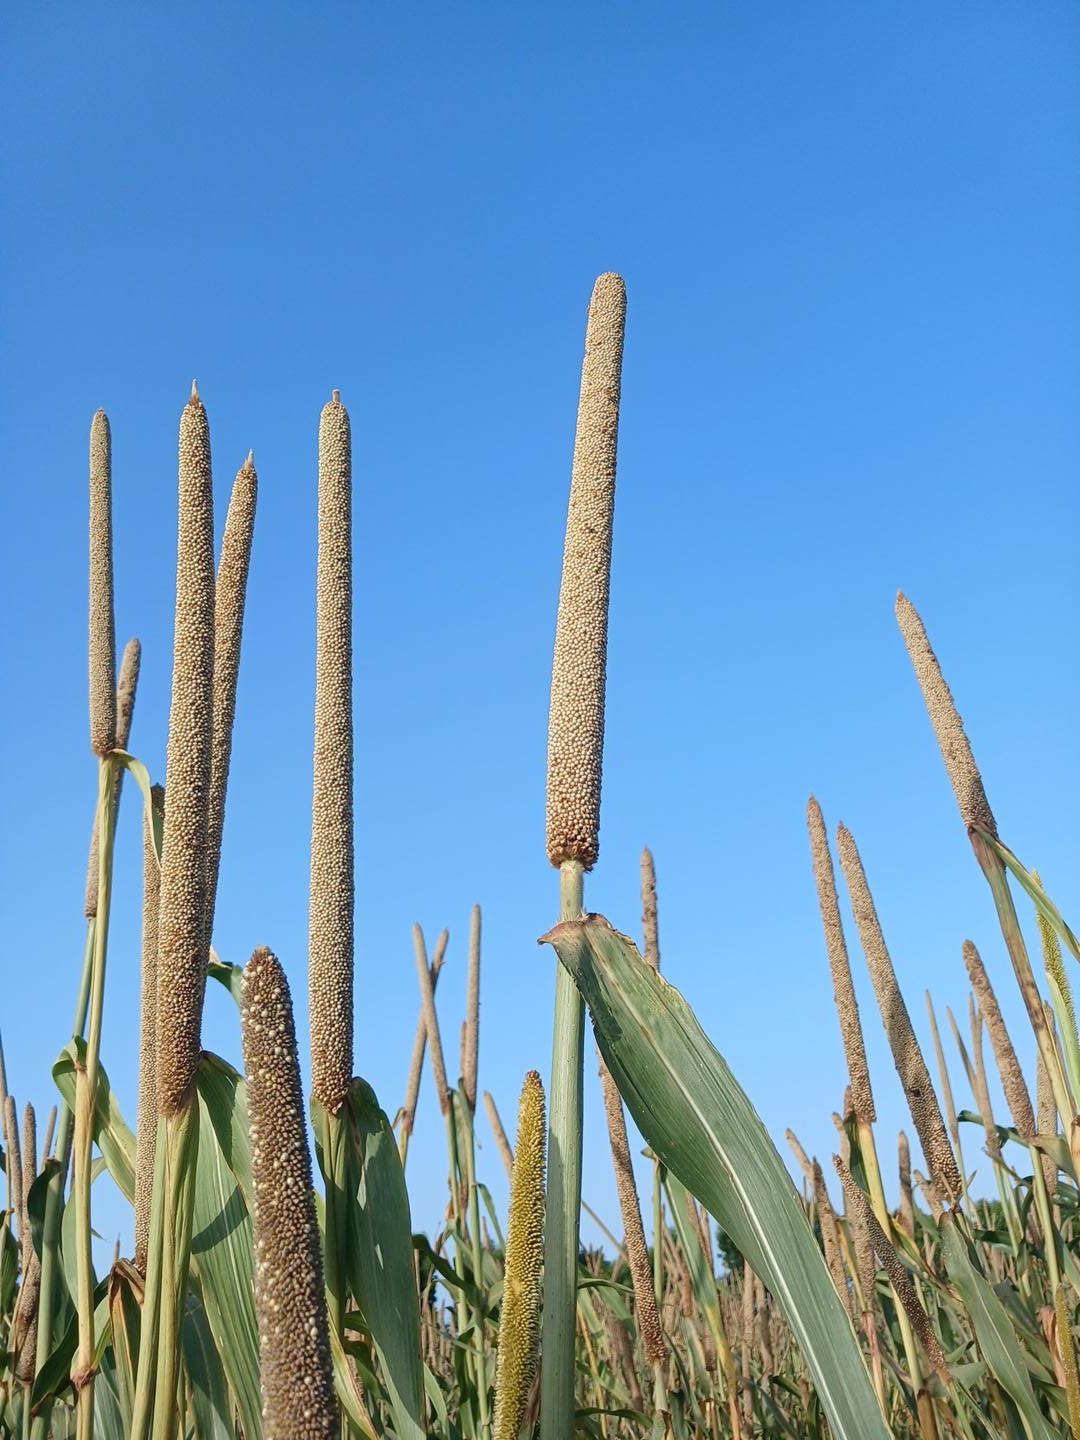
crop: pearl millet
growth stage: maturity
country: Senegal
